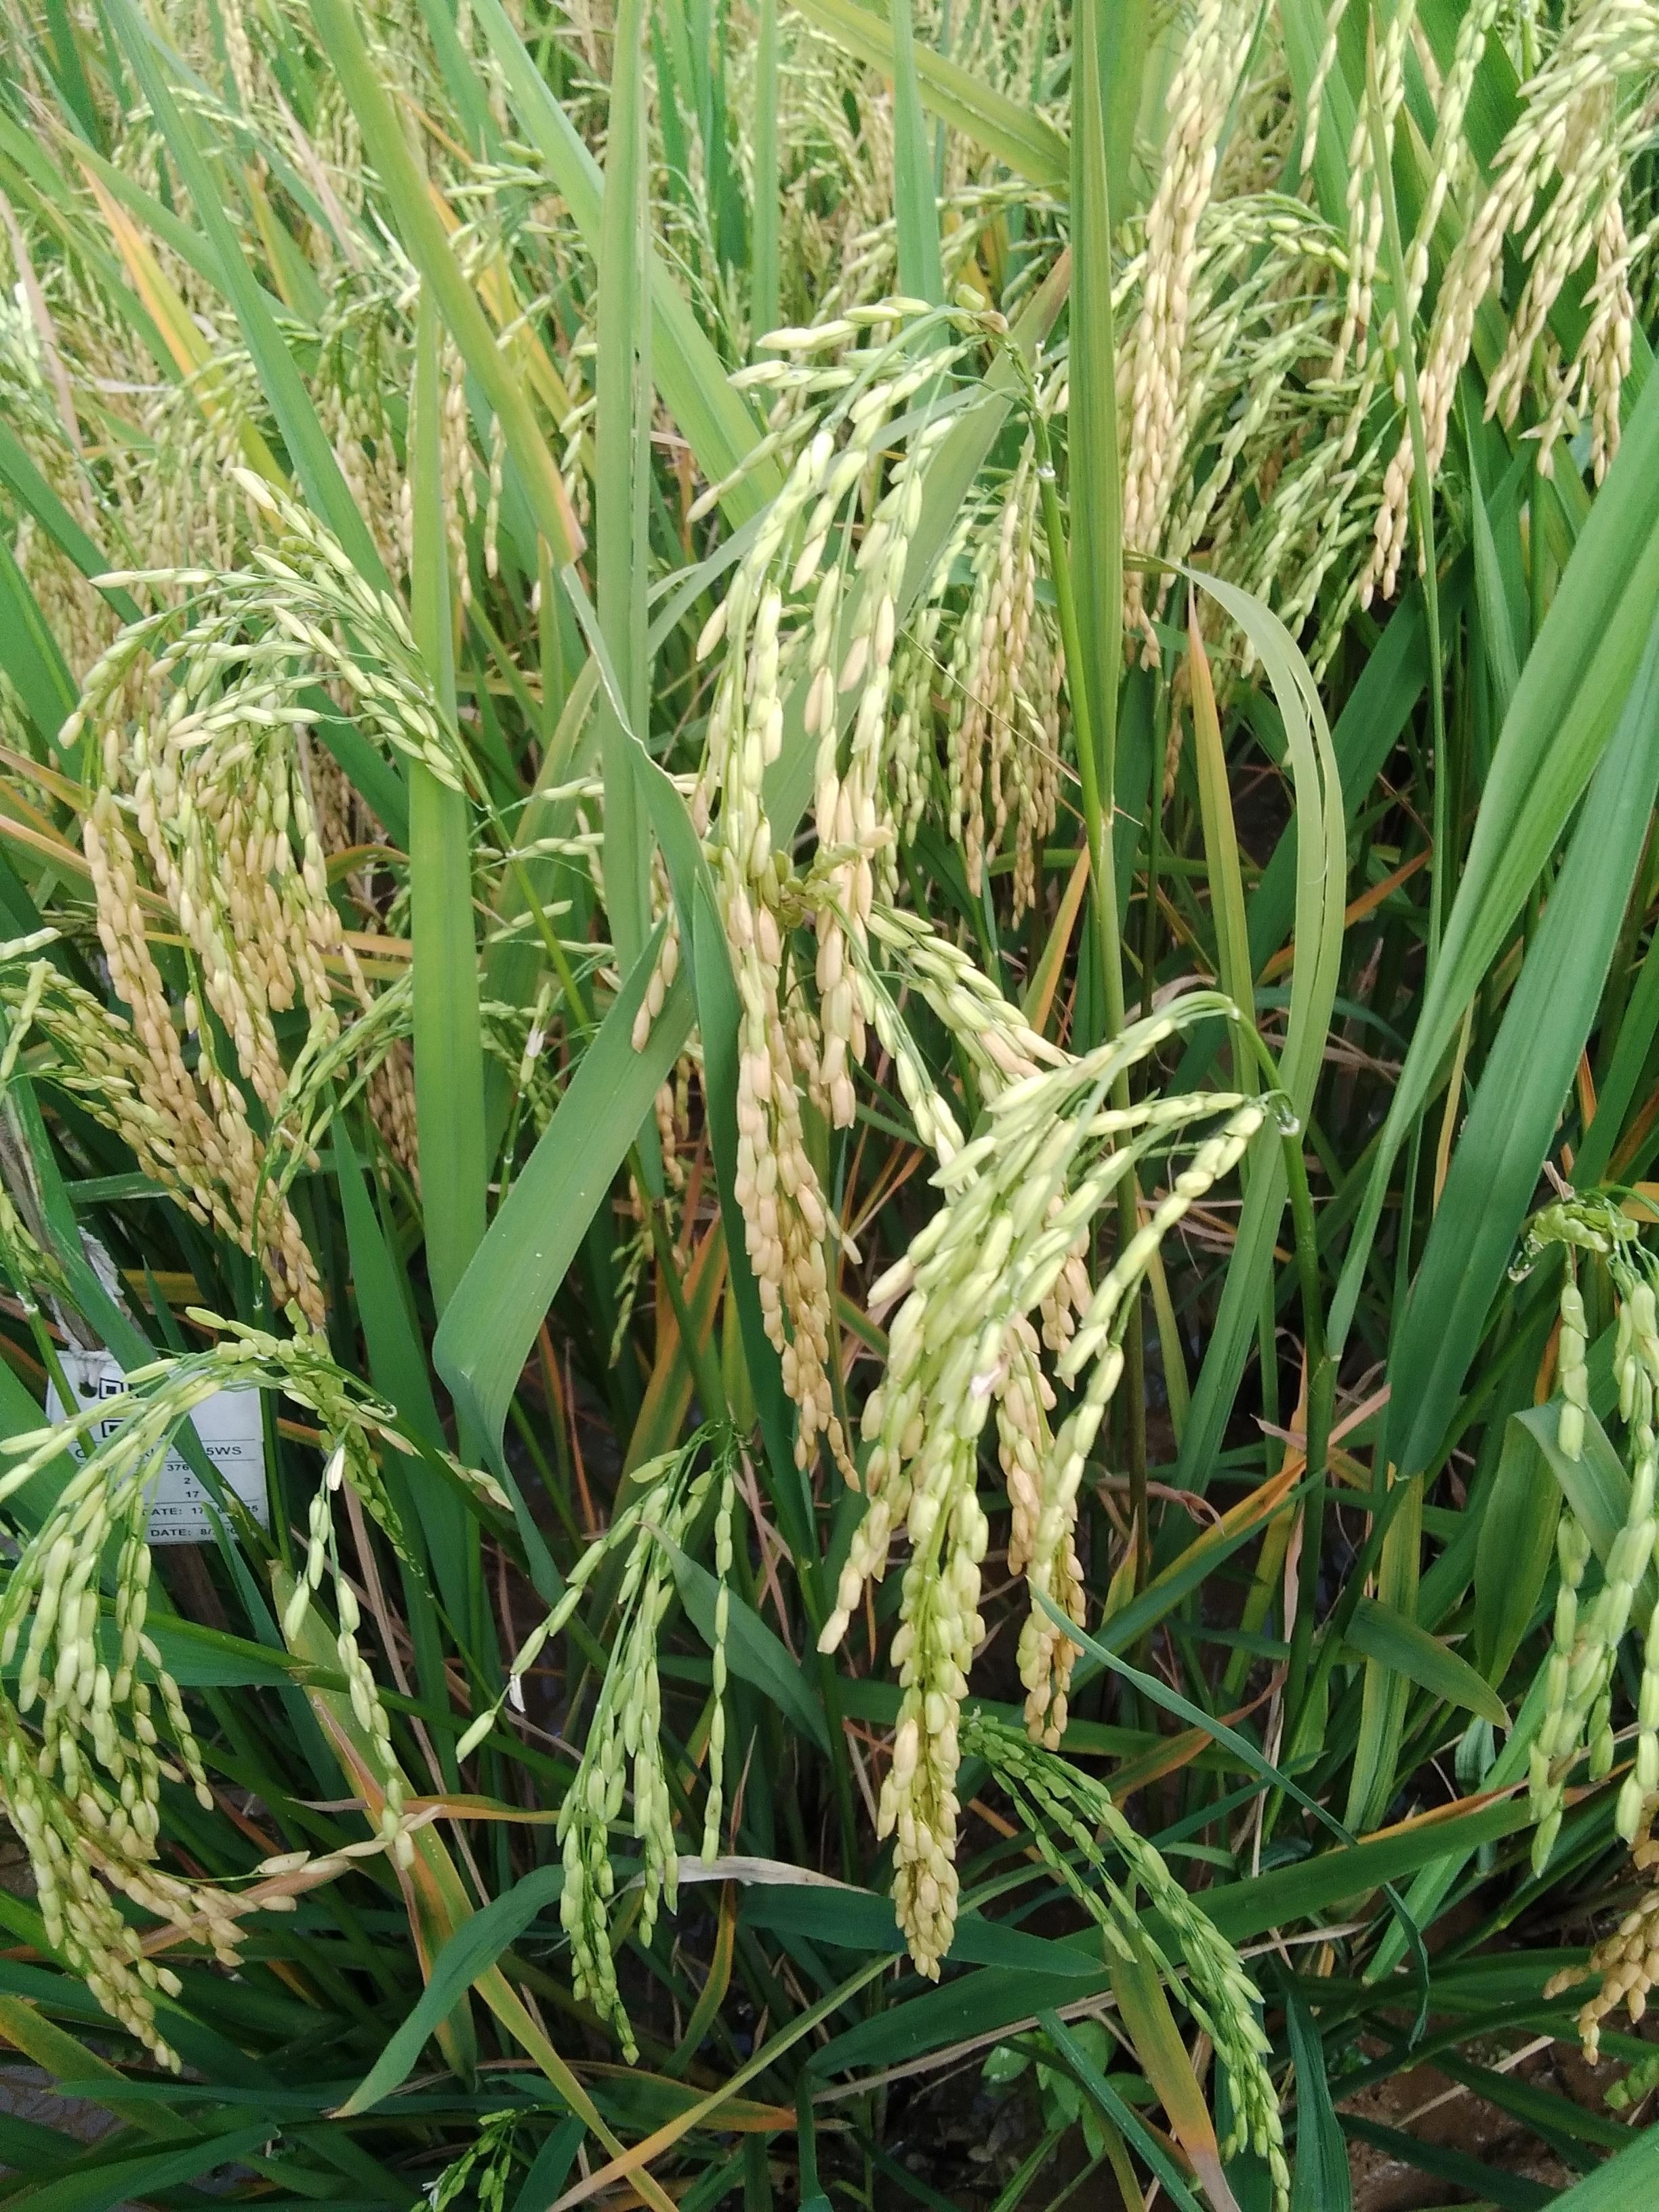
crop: rice
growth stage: ripening
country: Nigeria
